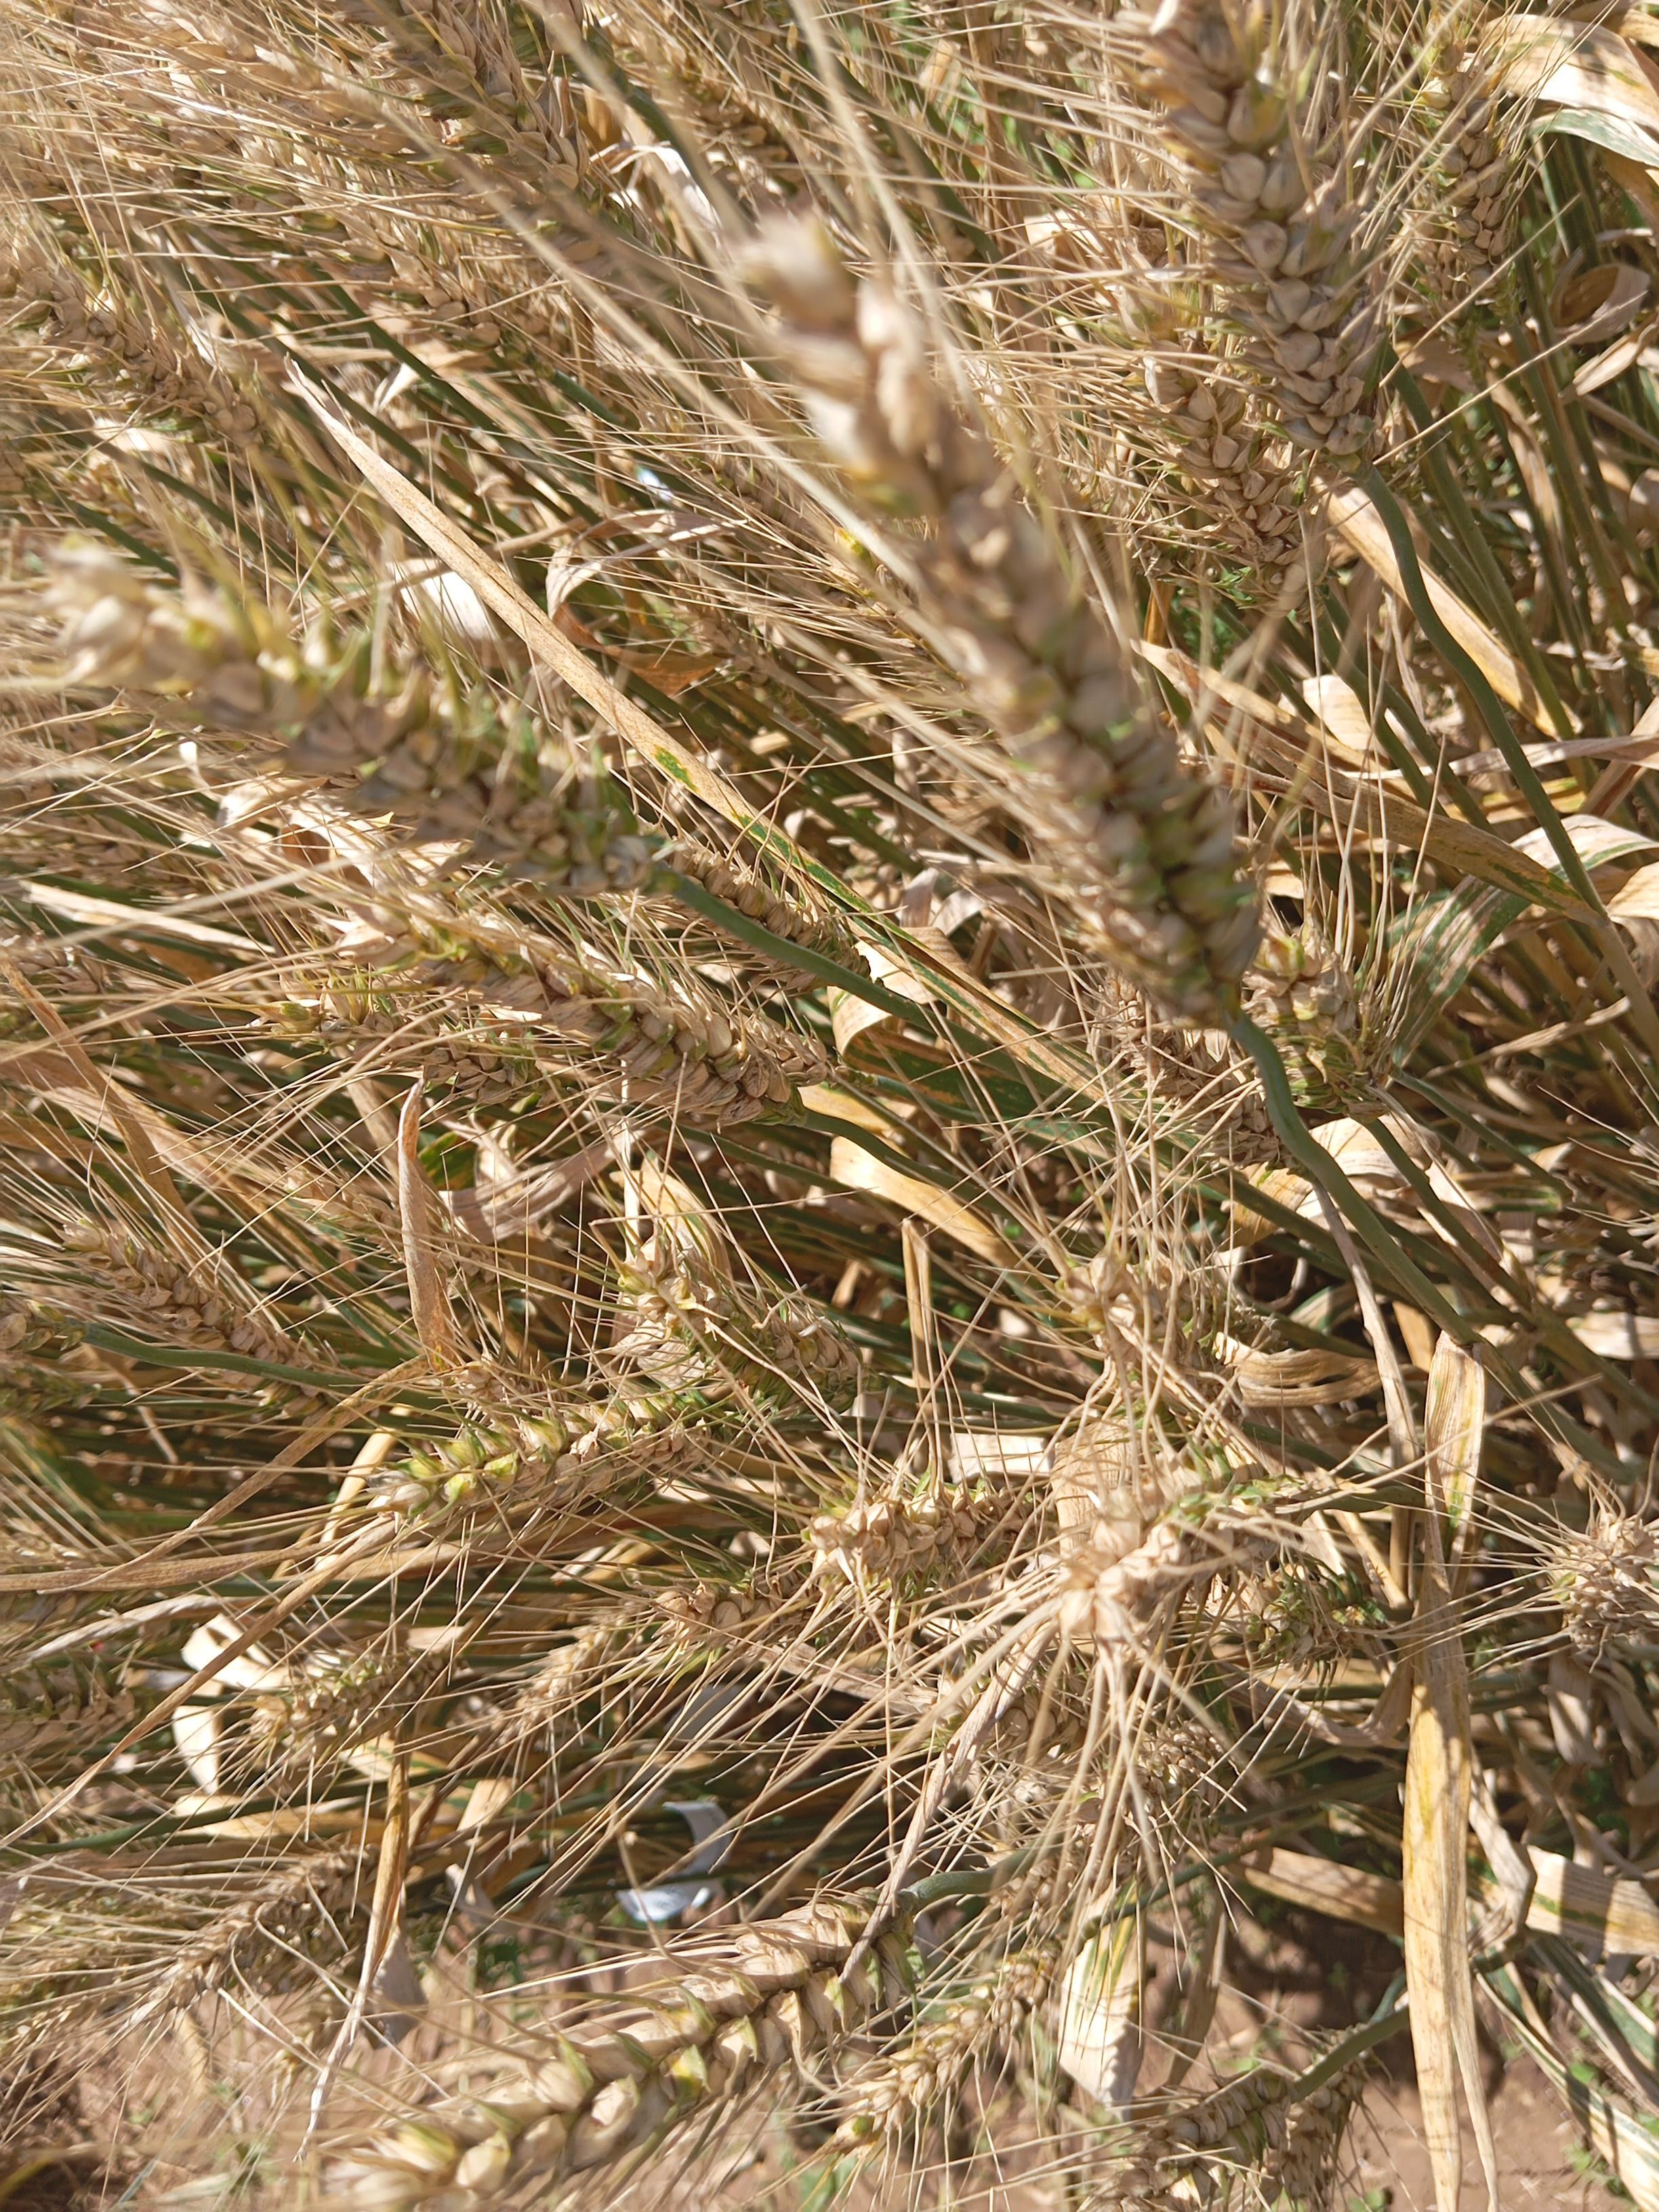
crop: wheat
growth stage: maturity
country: Kenya
